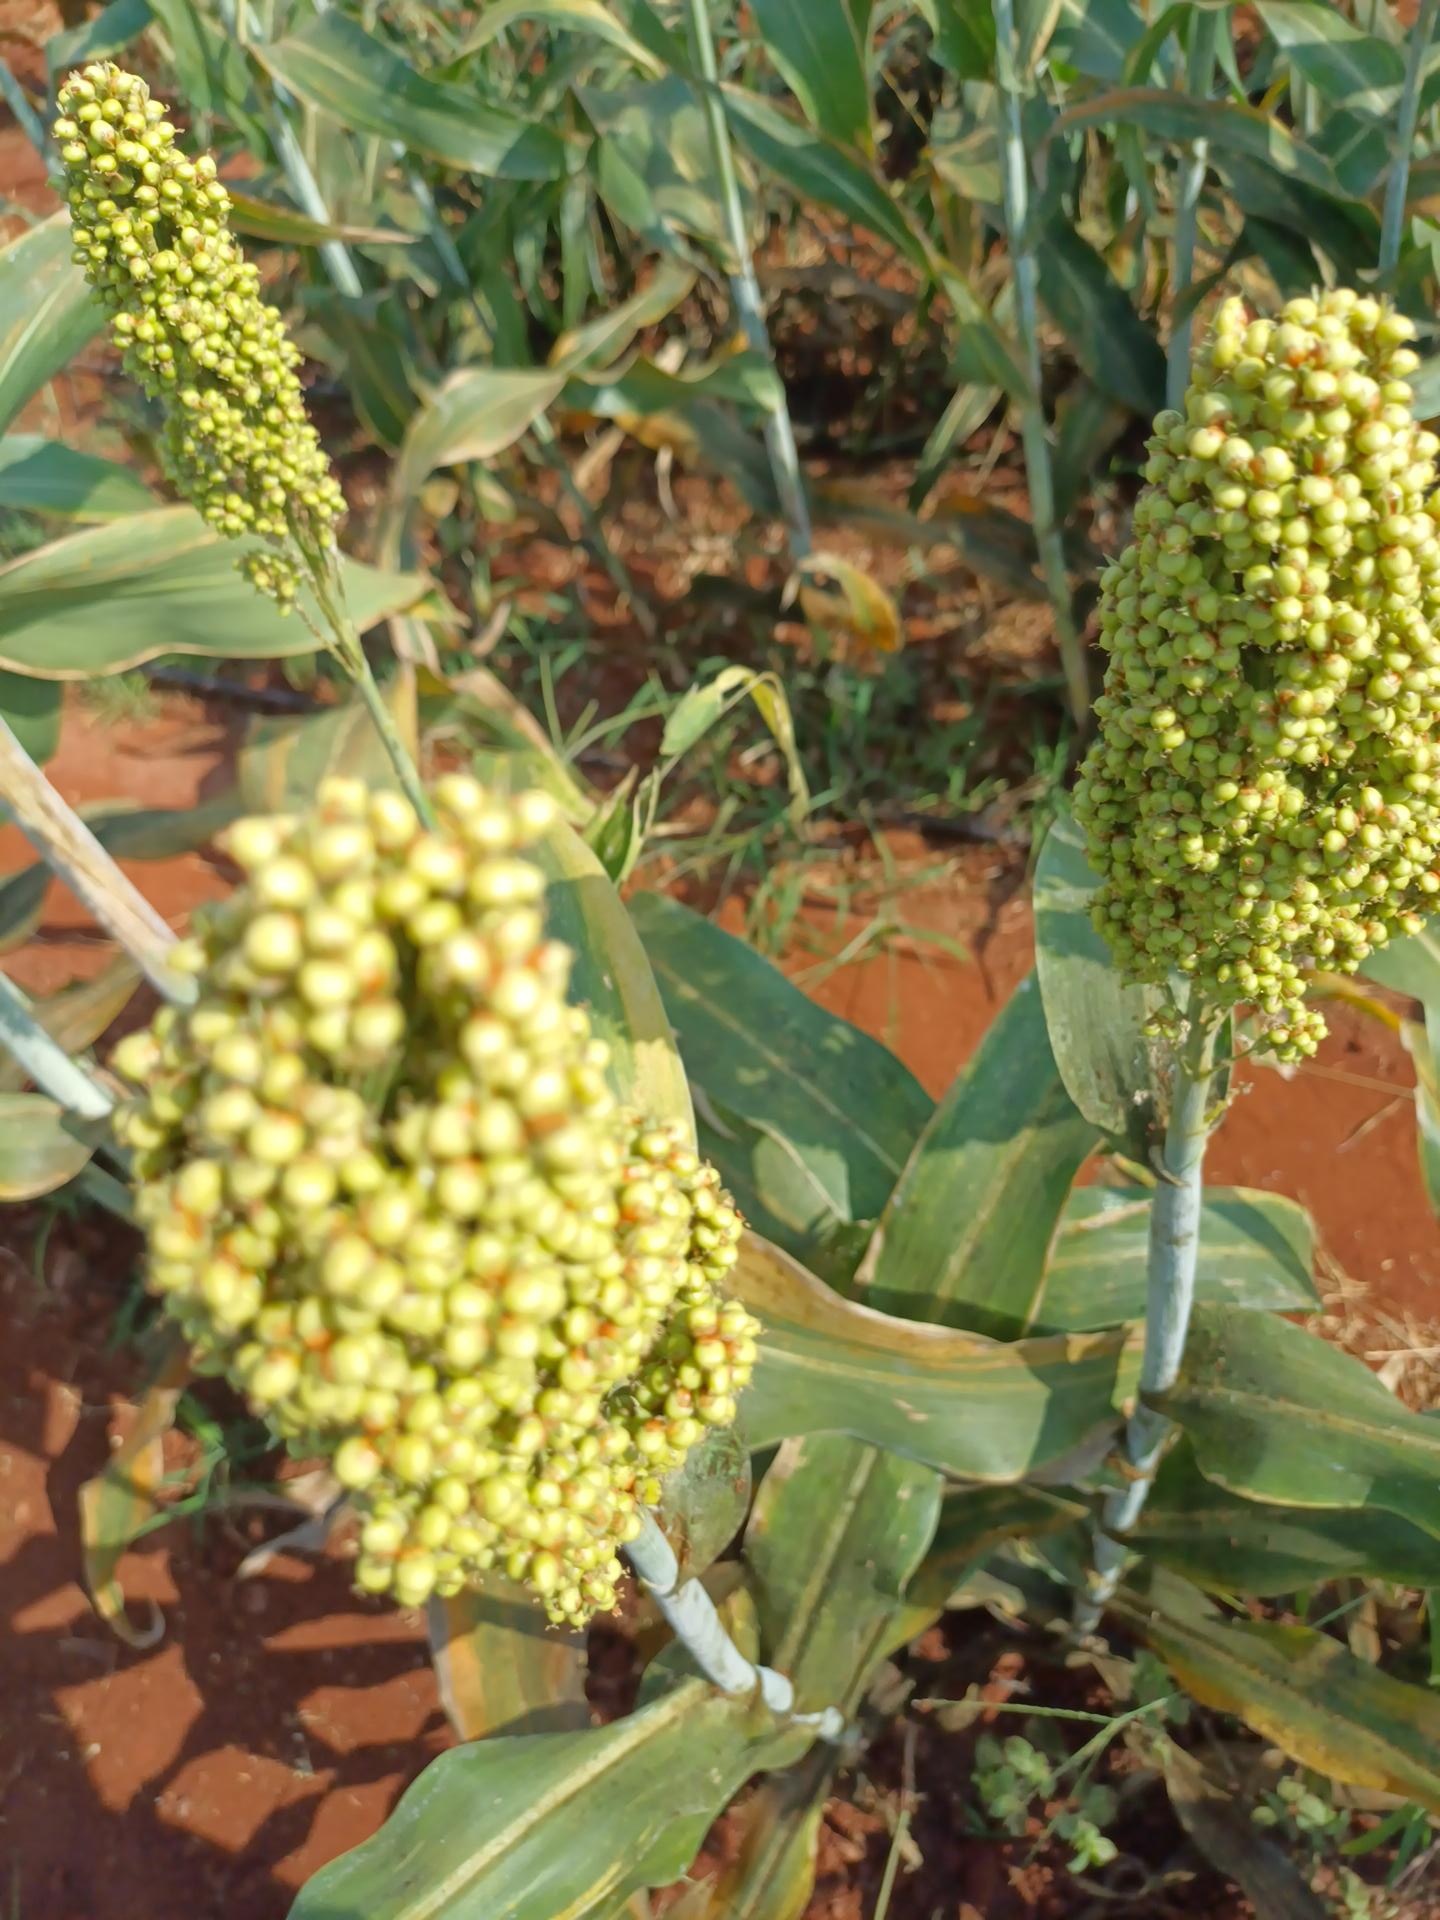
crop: sorghum
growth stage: filling grain
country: Kenya
